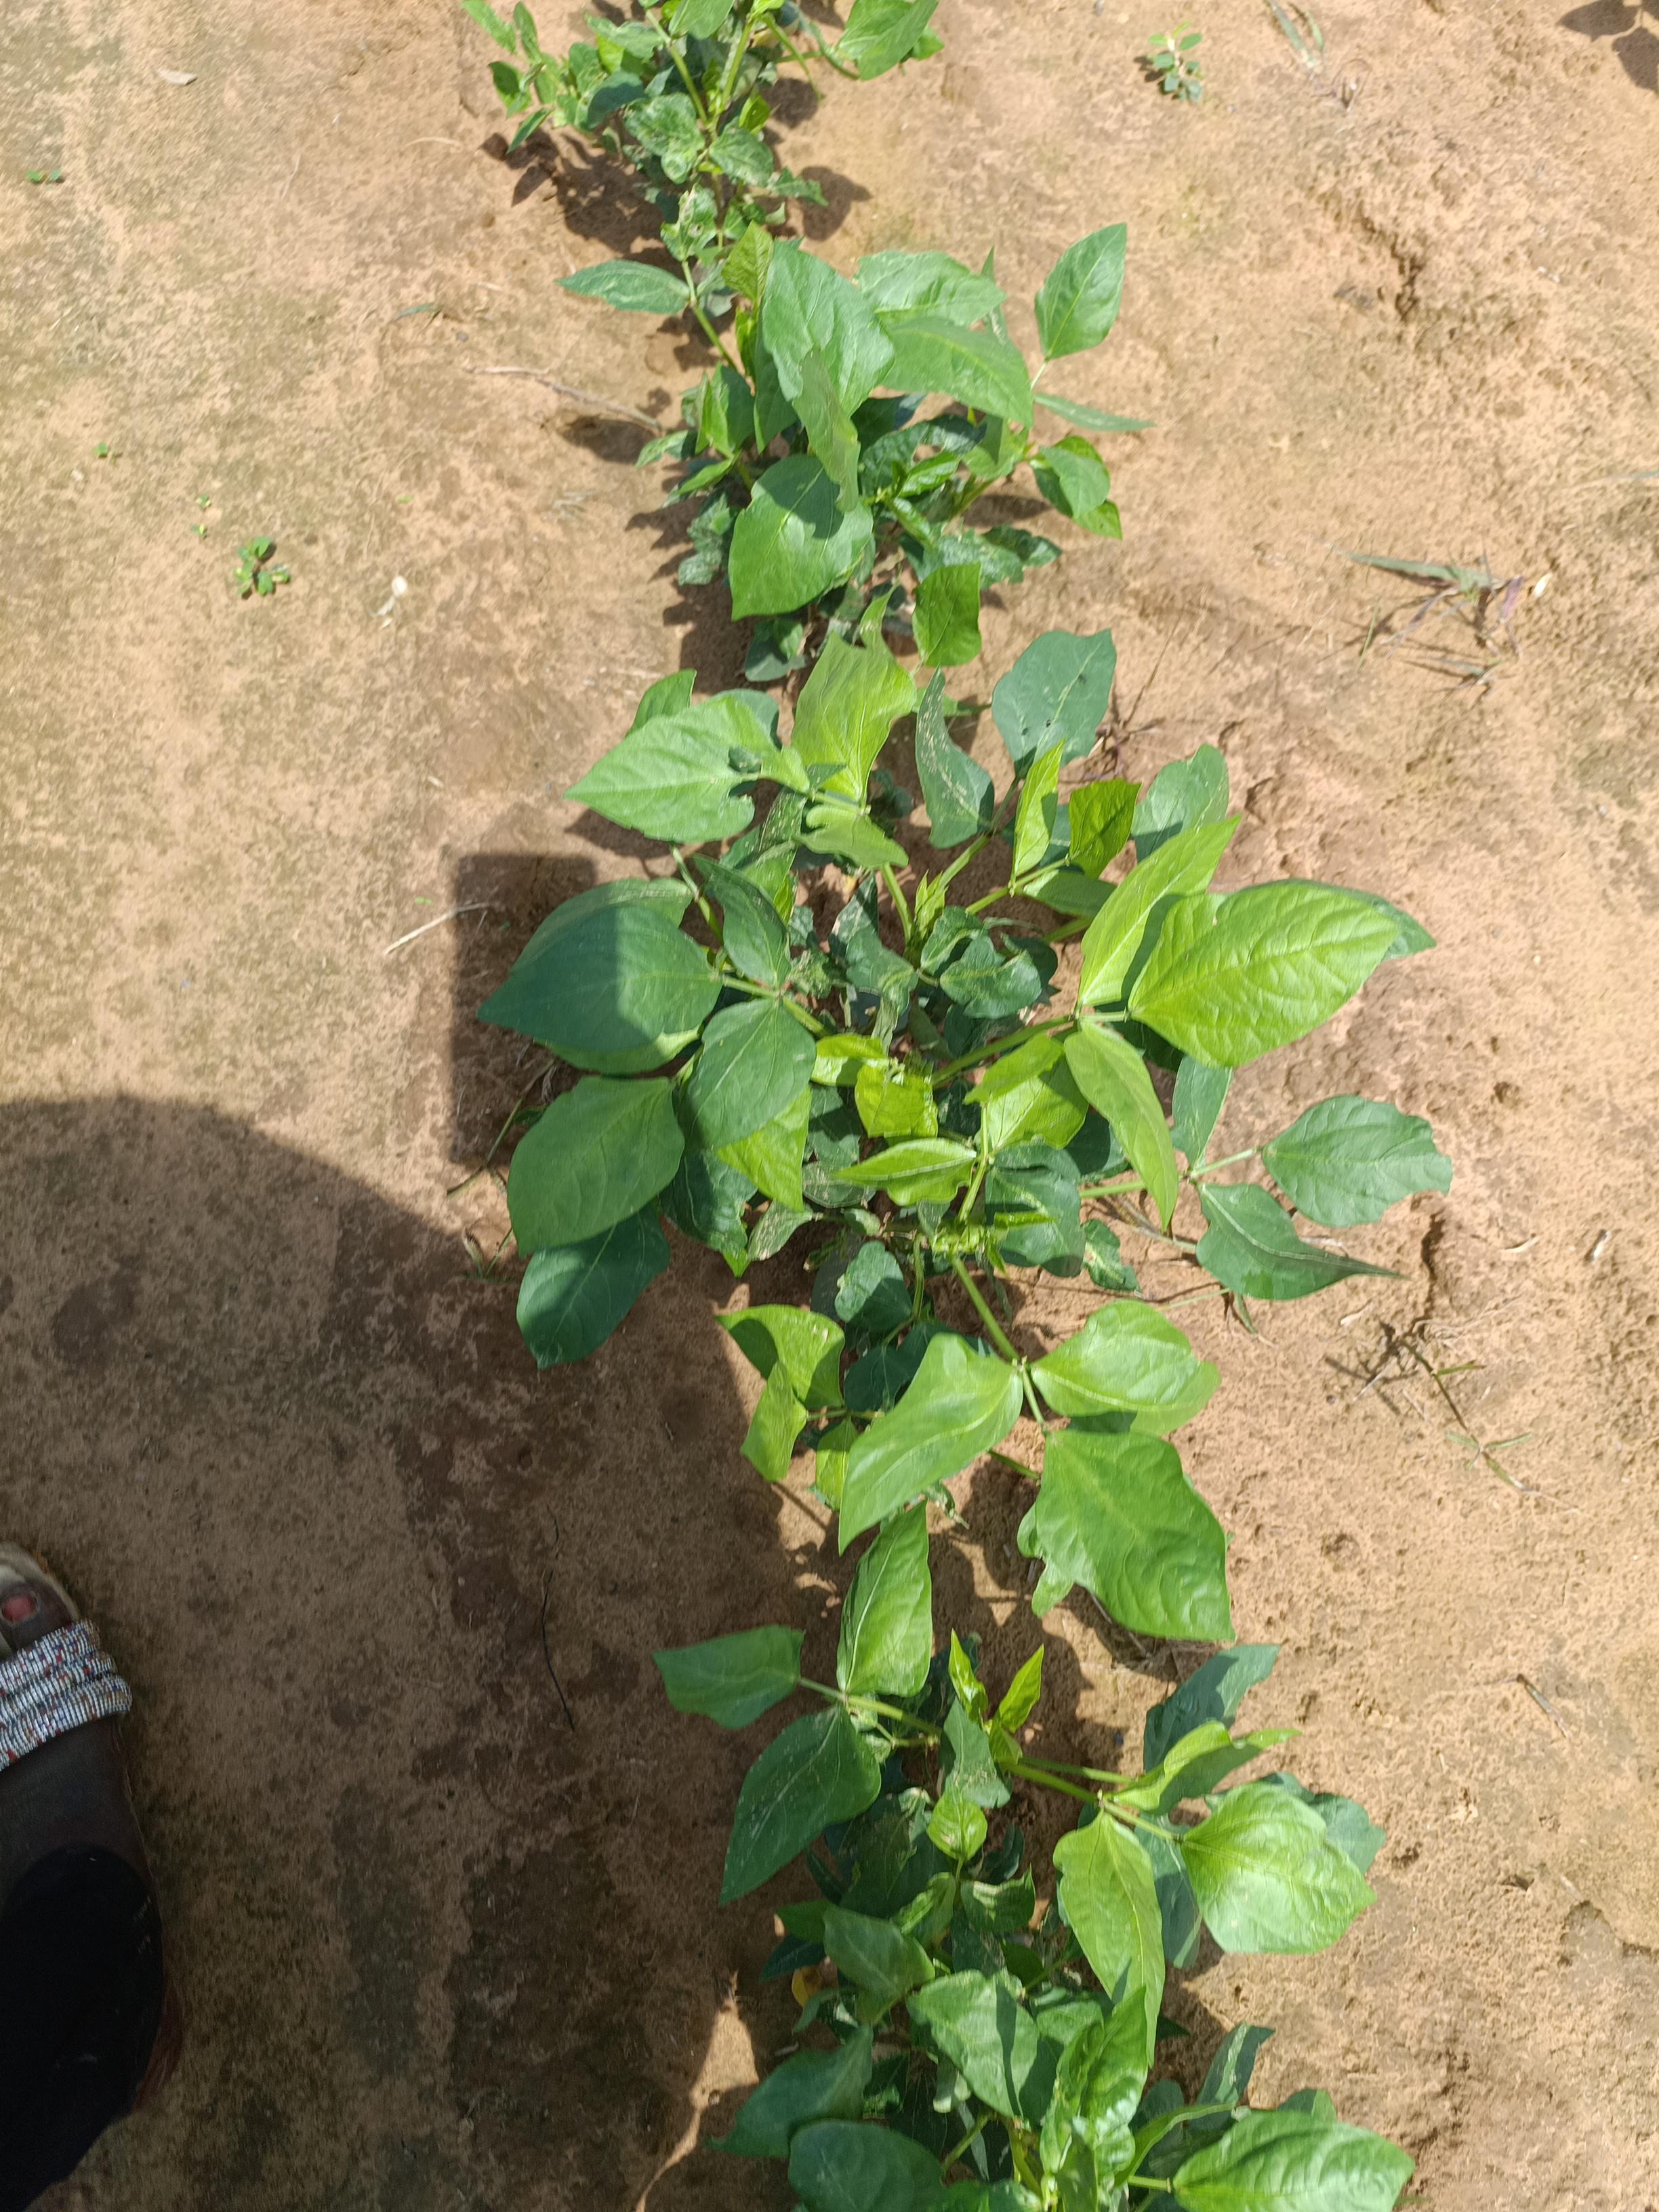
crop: cowpea
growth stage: emergence
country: Nigeria
